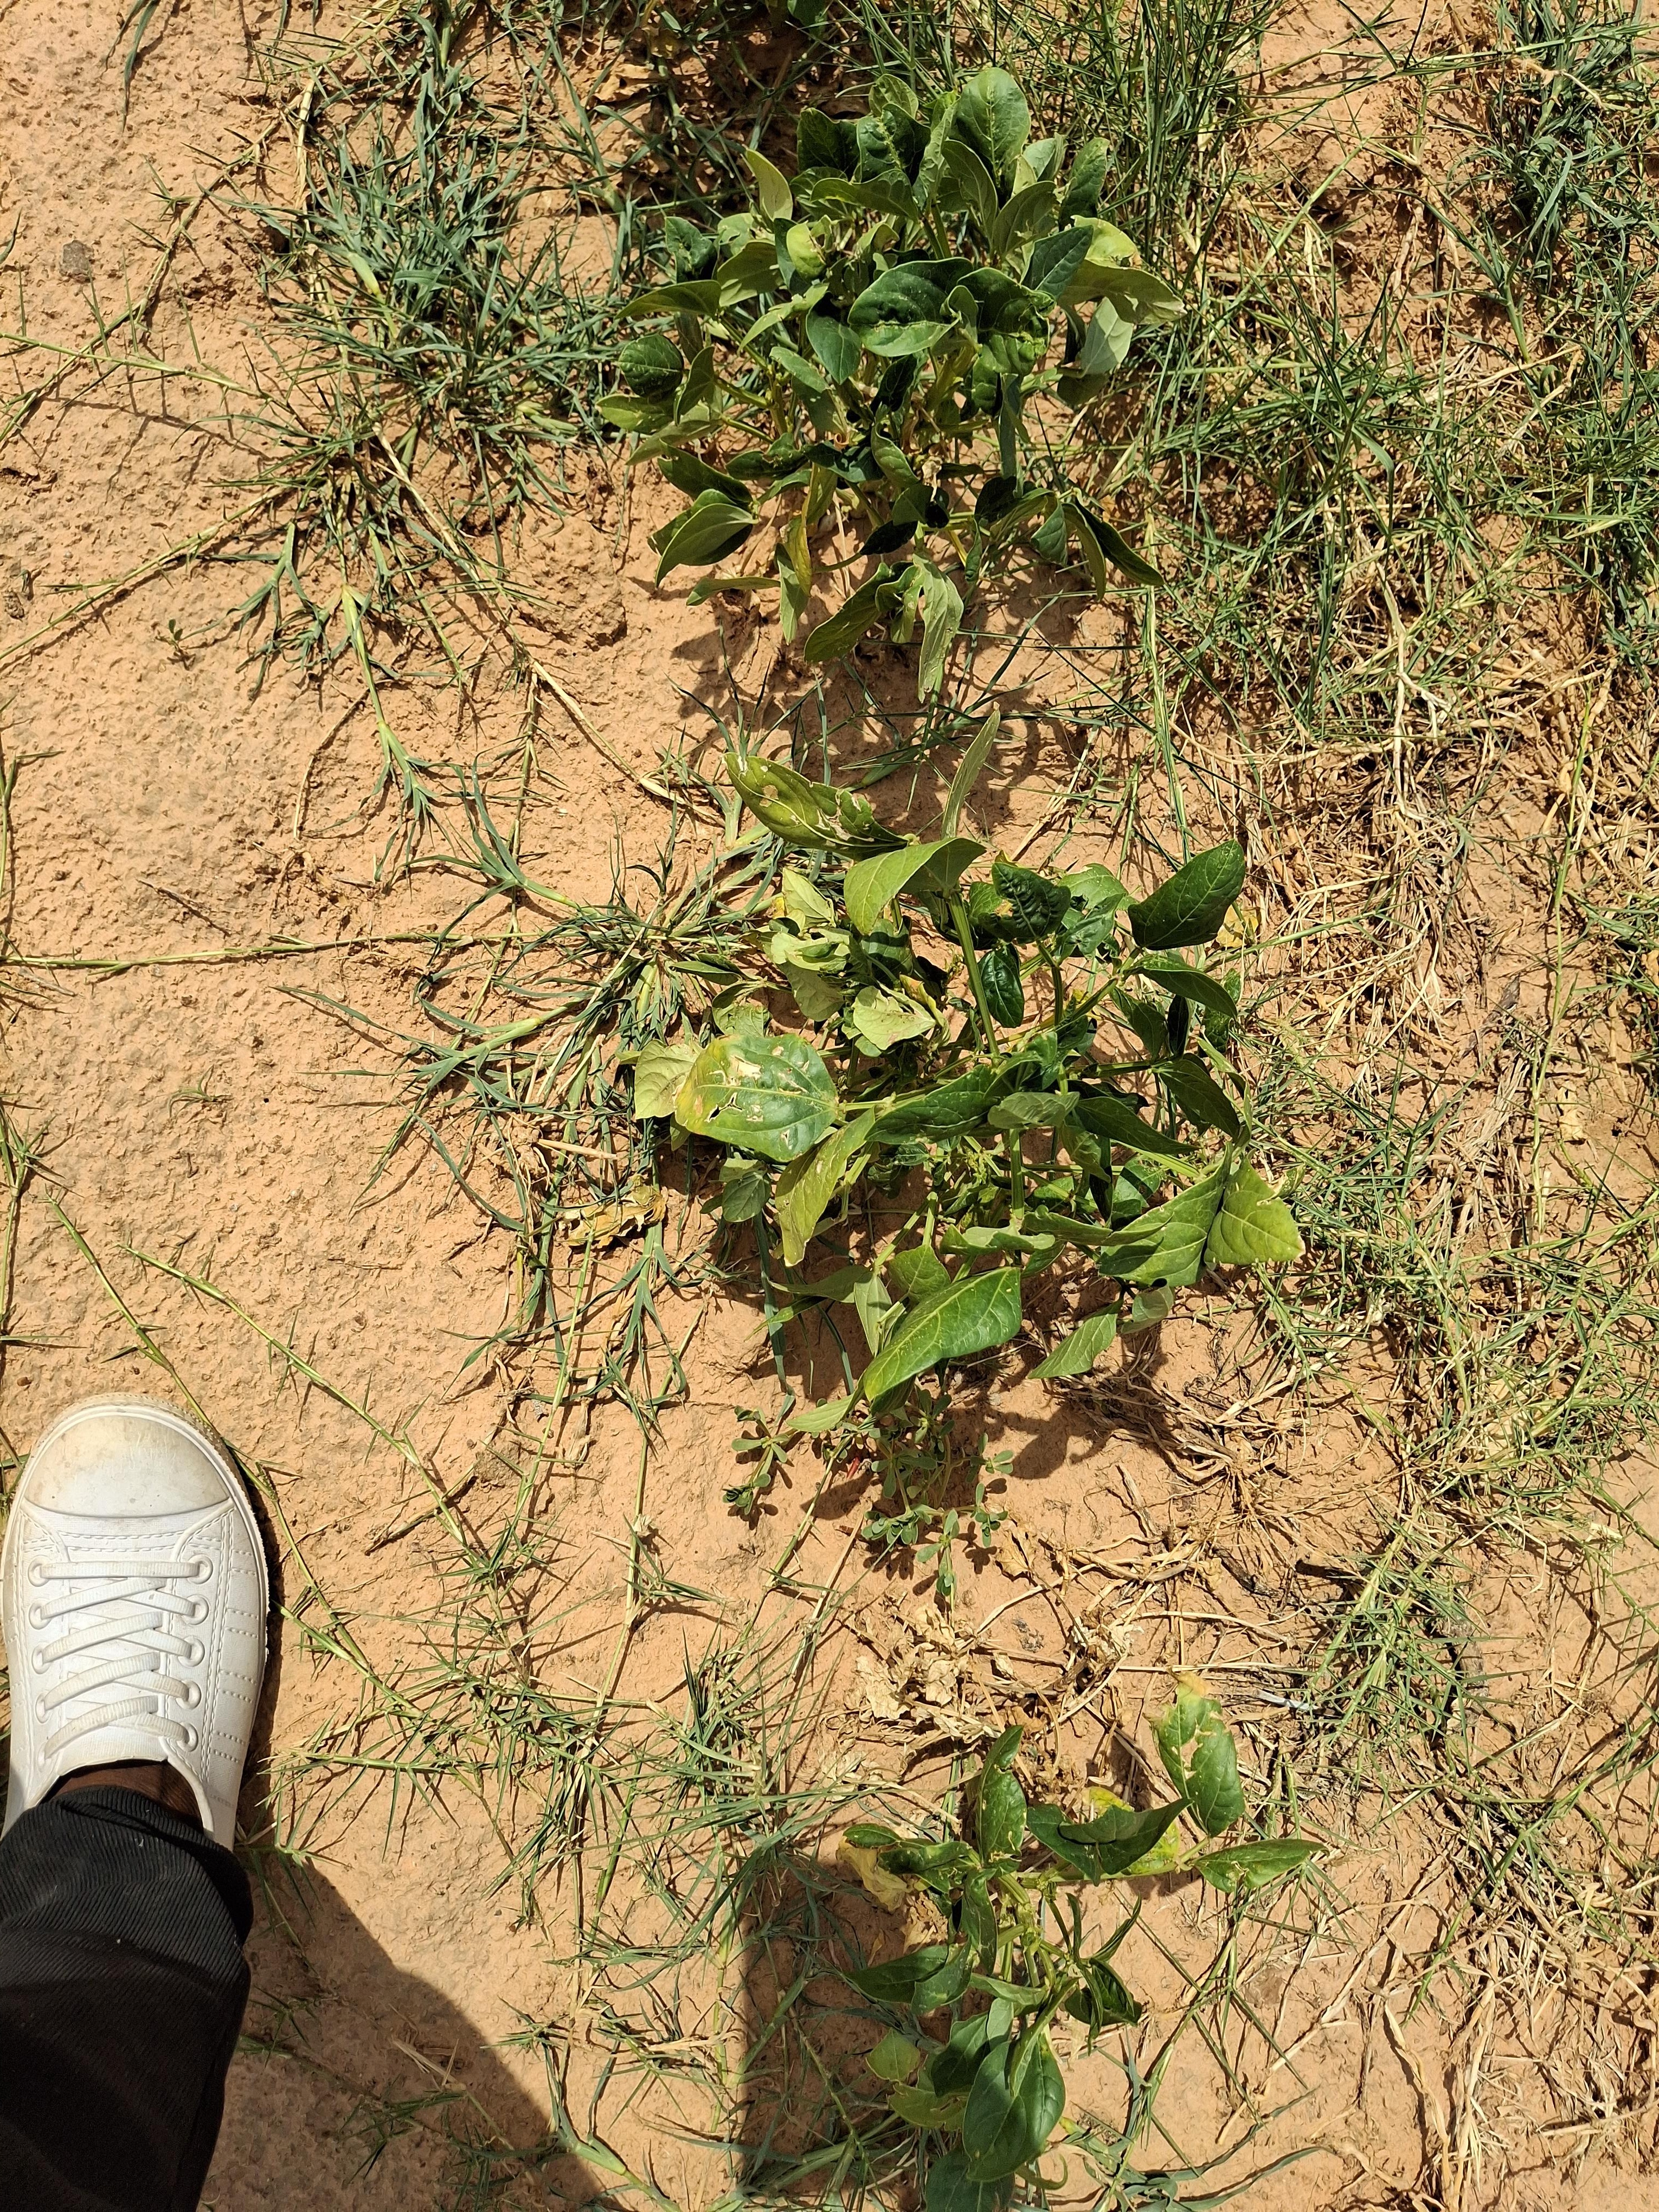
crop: cowpea
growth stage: harvest maturity
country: Nigeria
